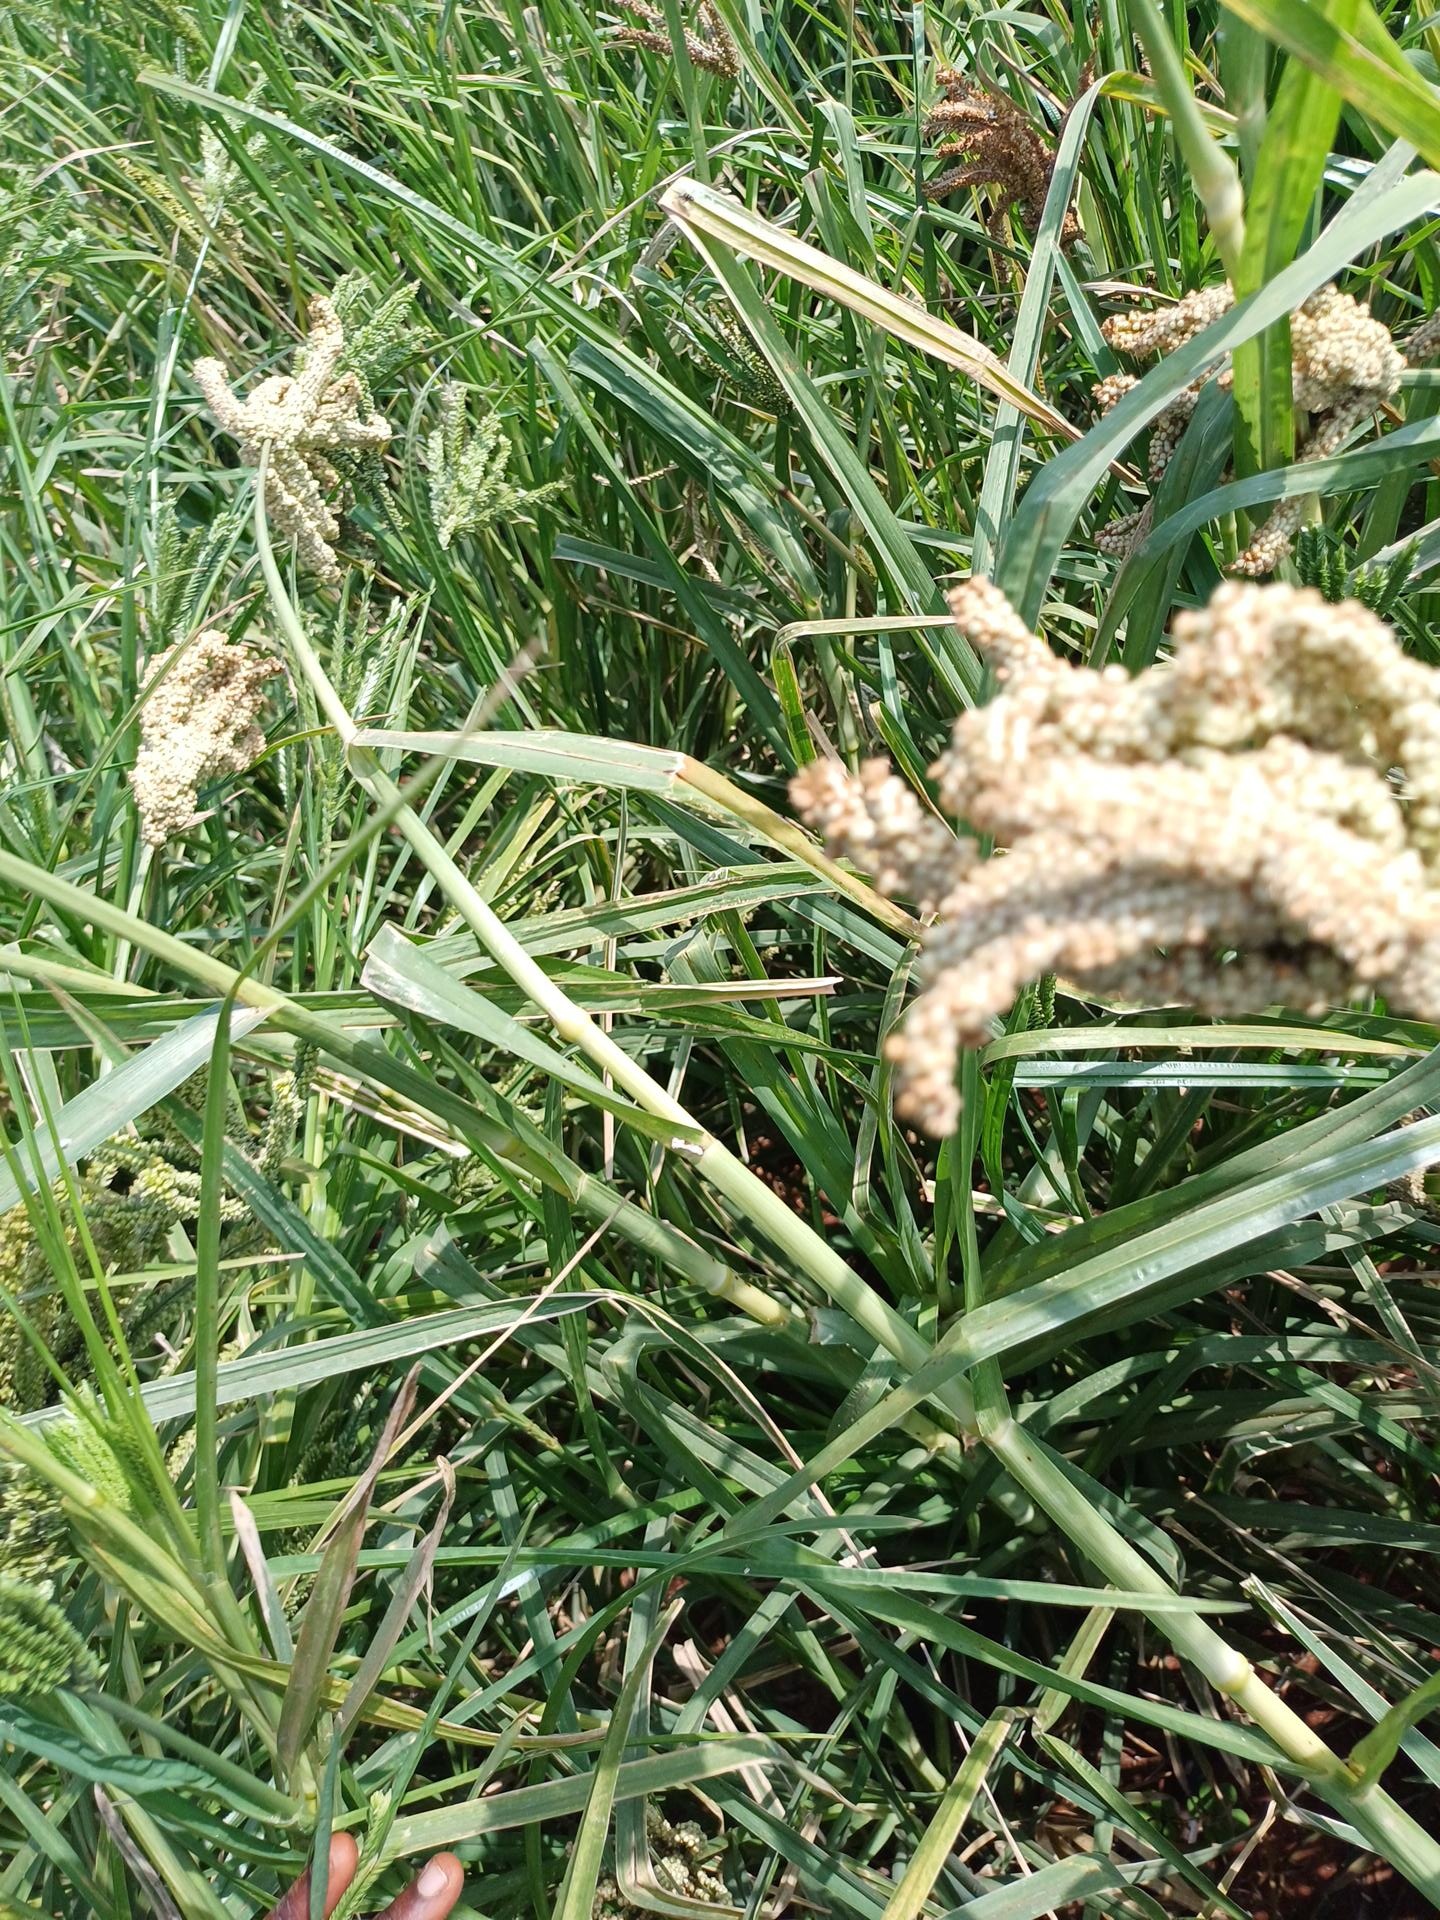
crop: finger millet
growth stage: filling grain
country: Kenya
